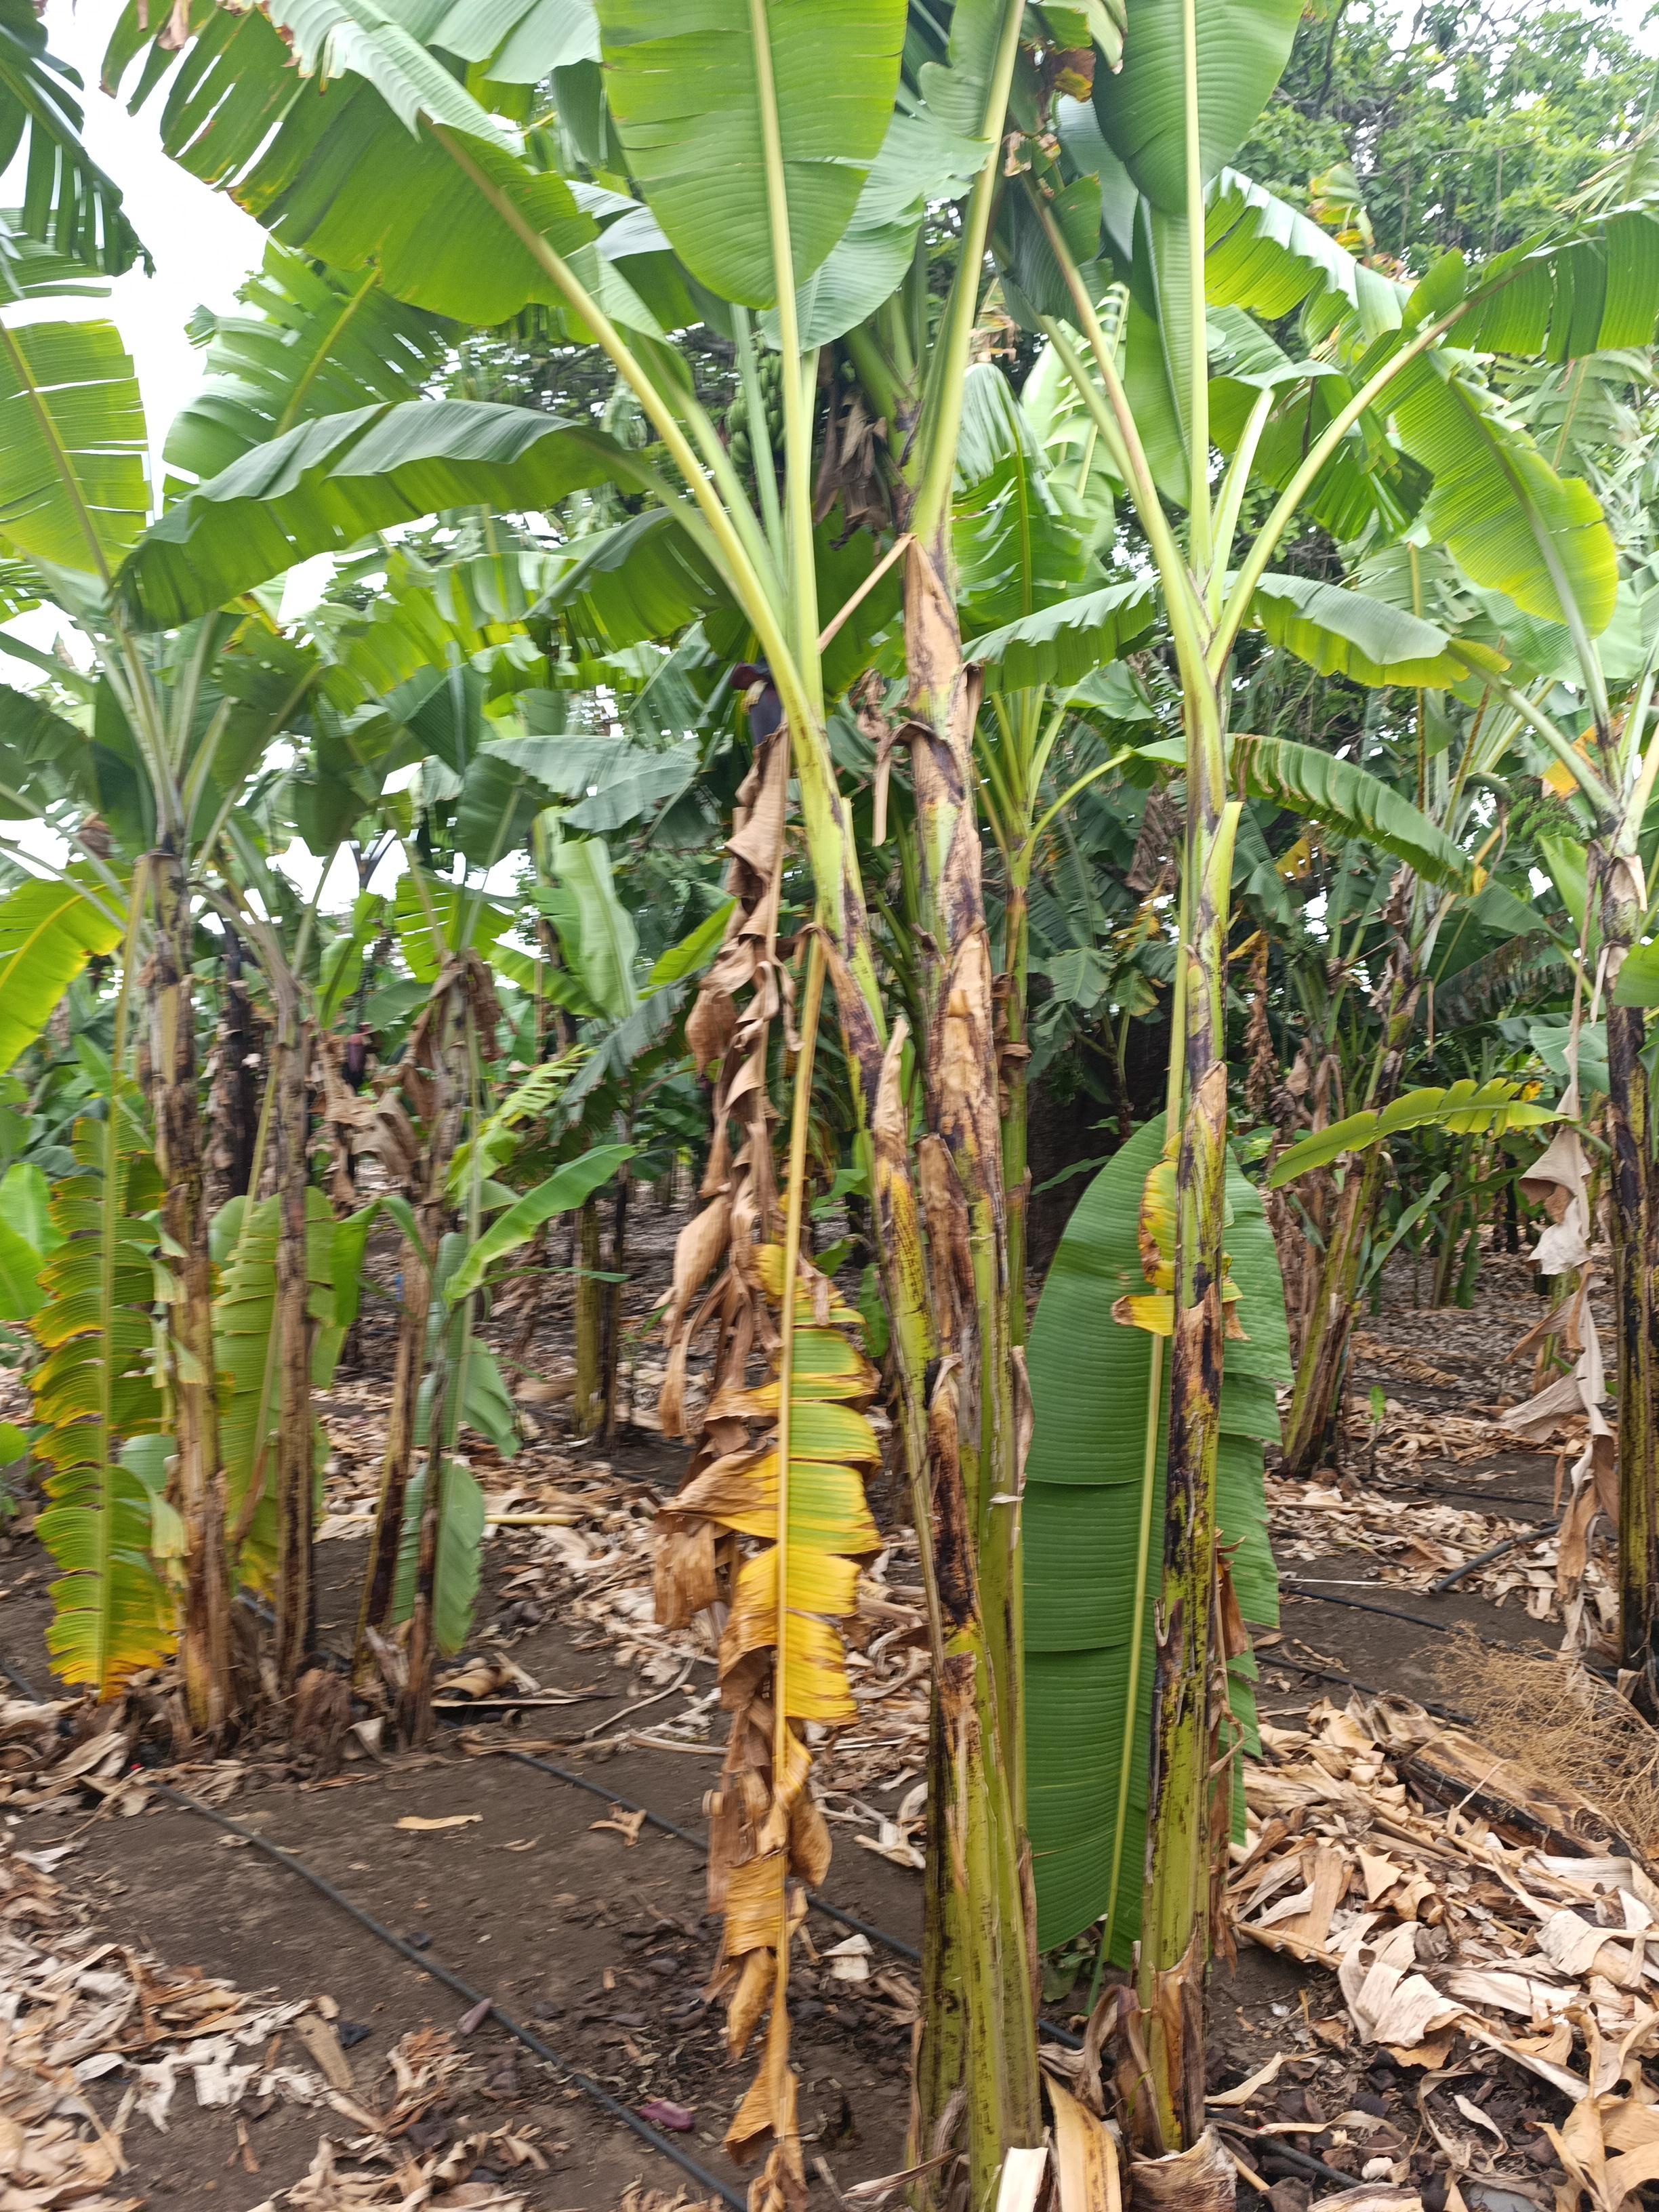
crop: banana
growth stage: development fruit
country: Tanzania
